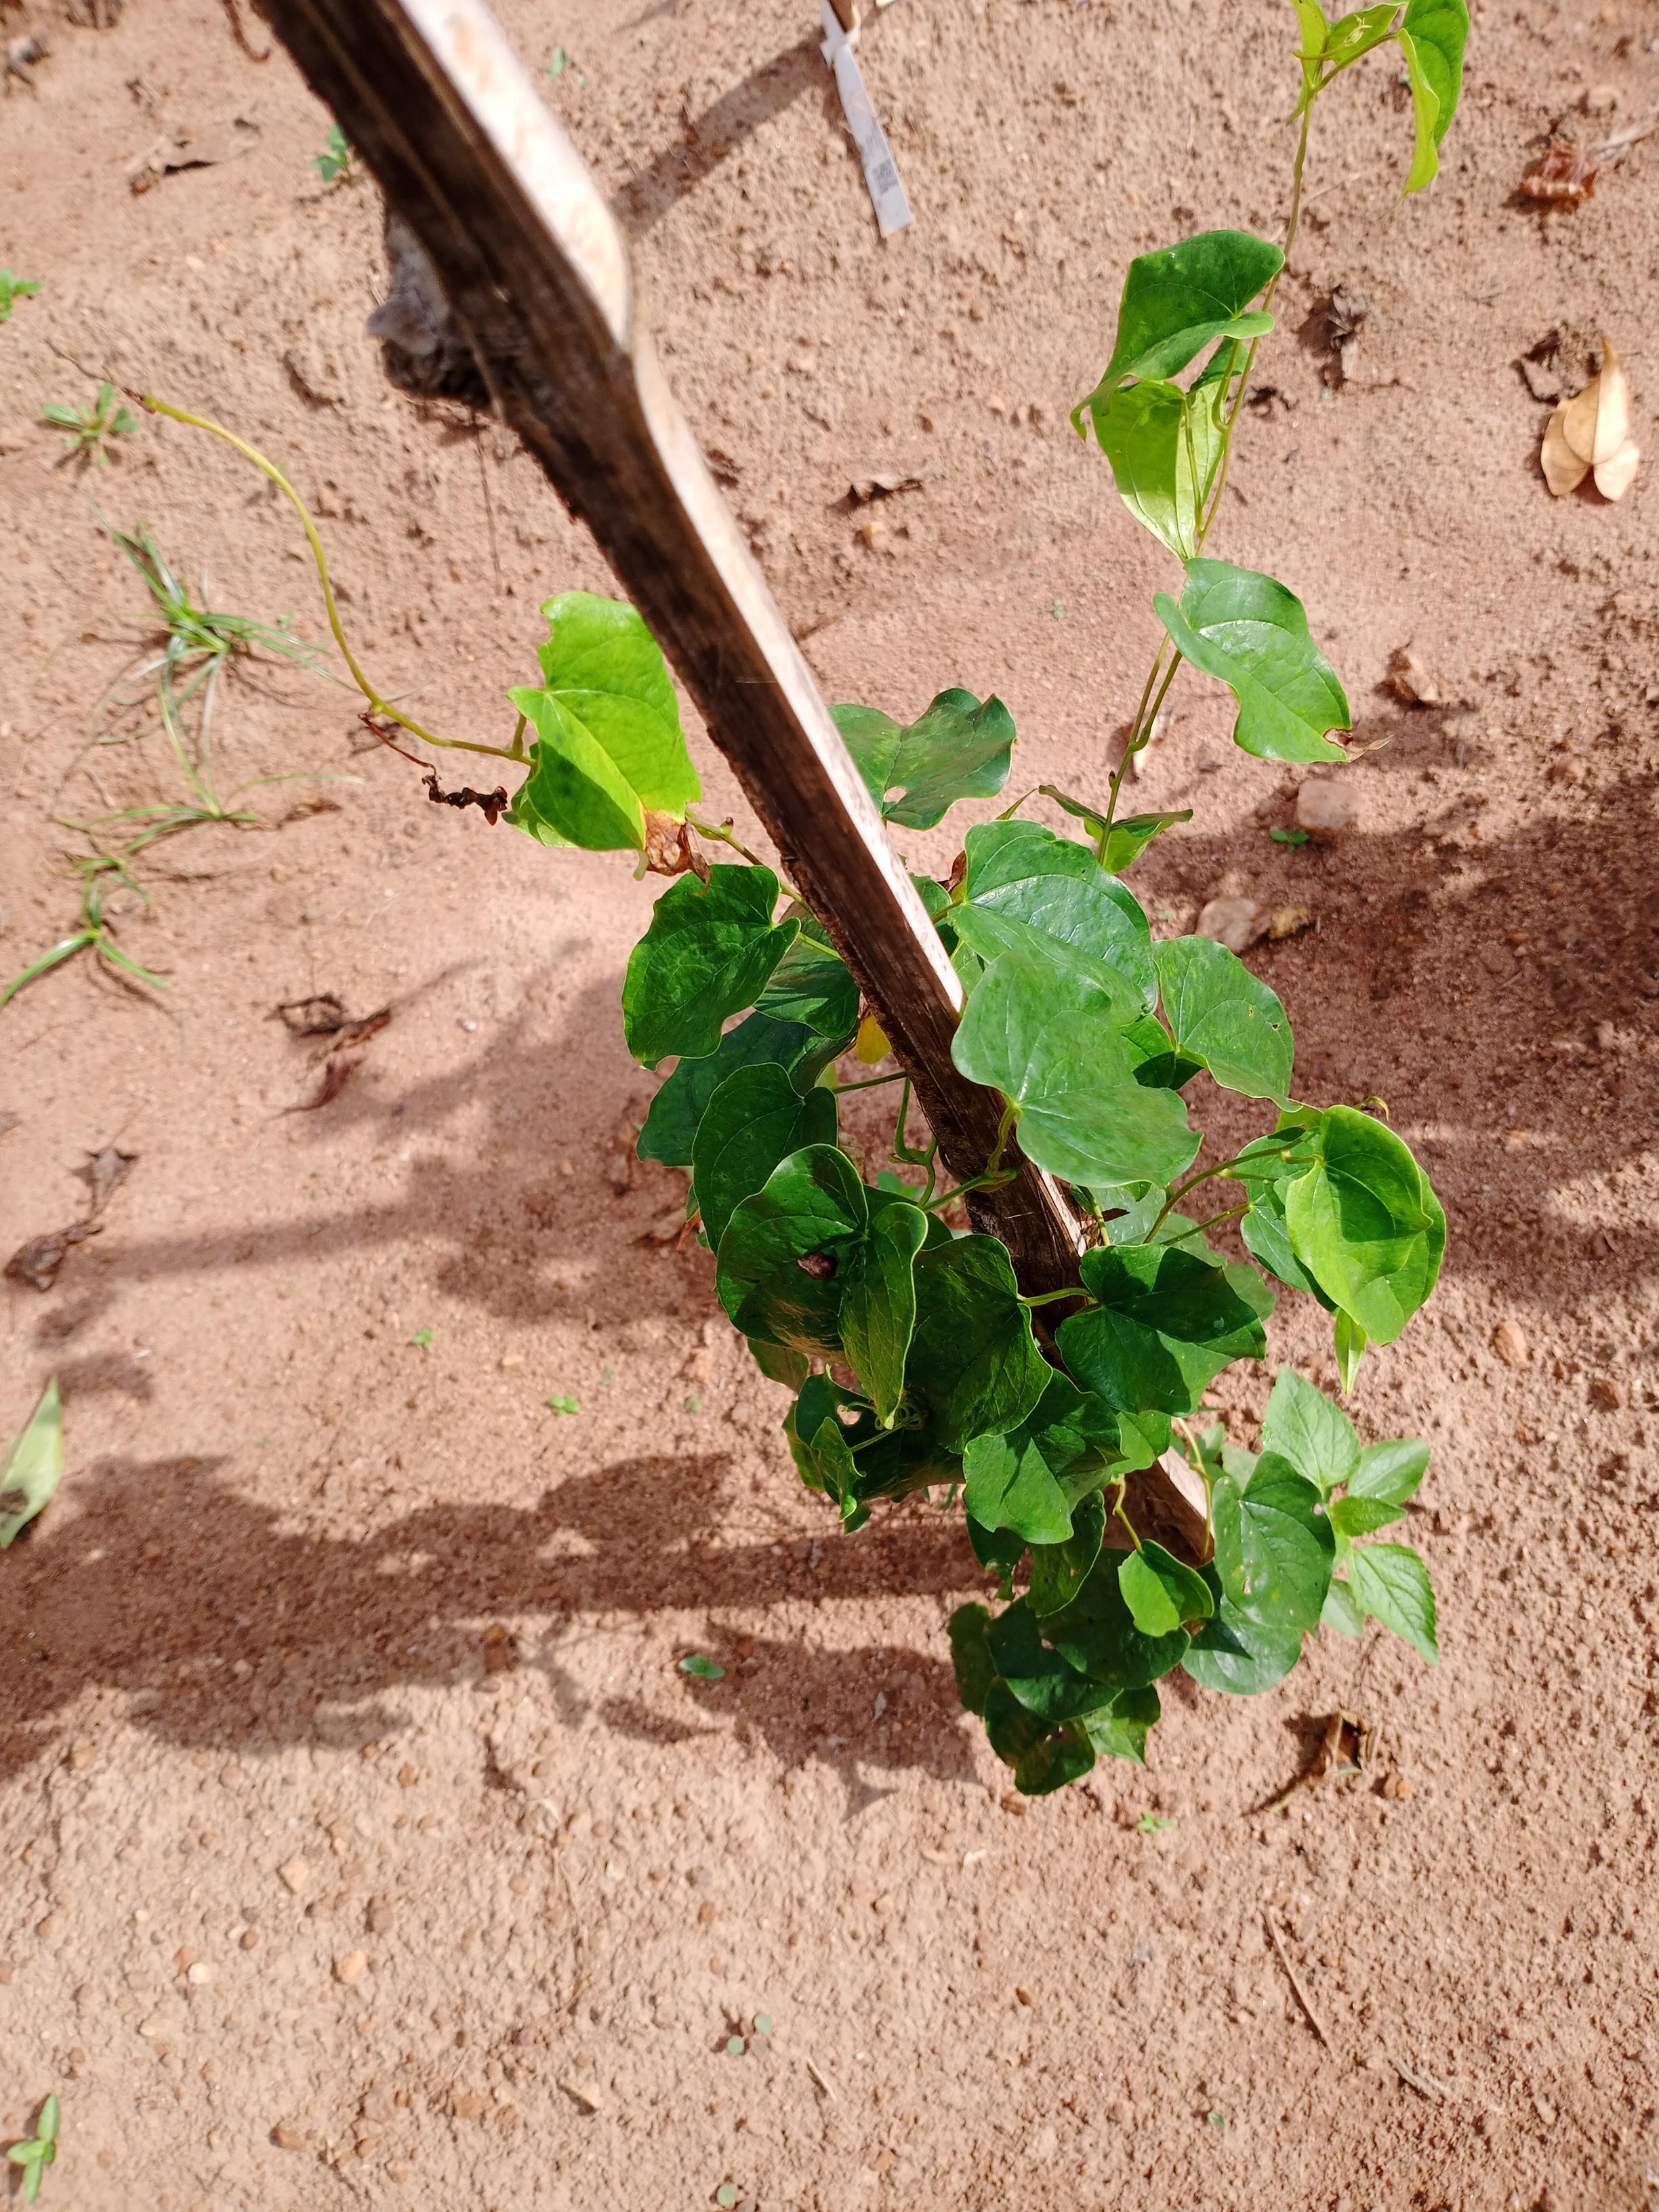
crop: yam
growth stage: maturity
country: Nigeria
